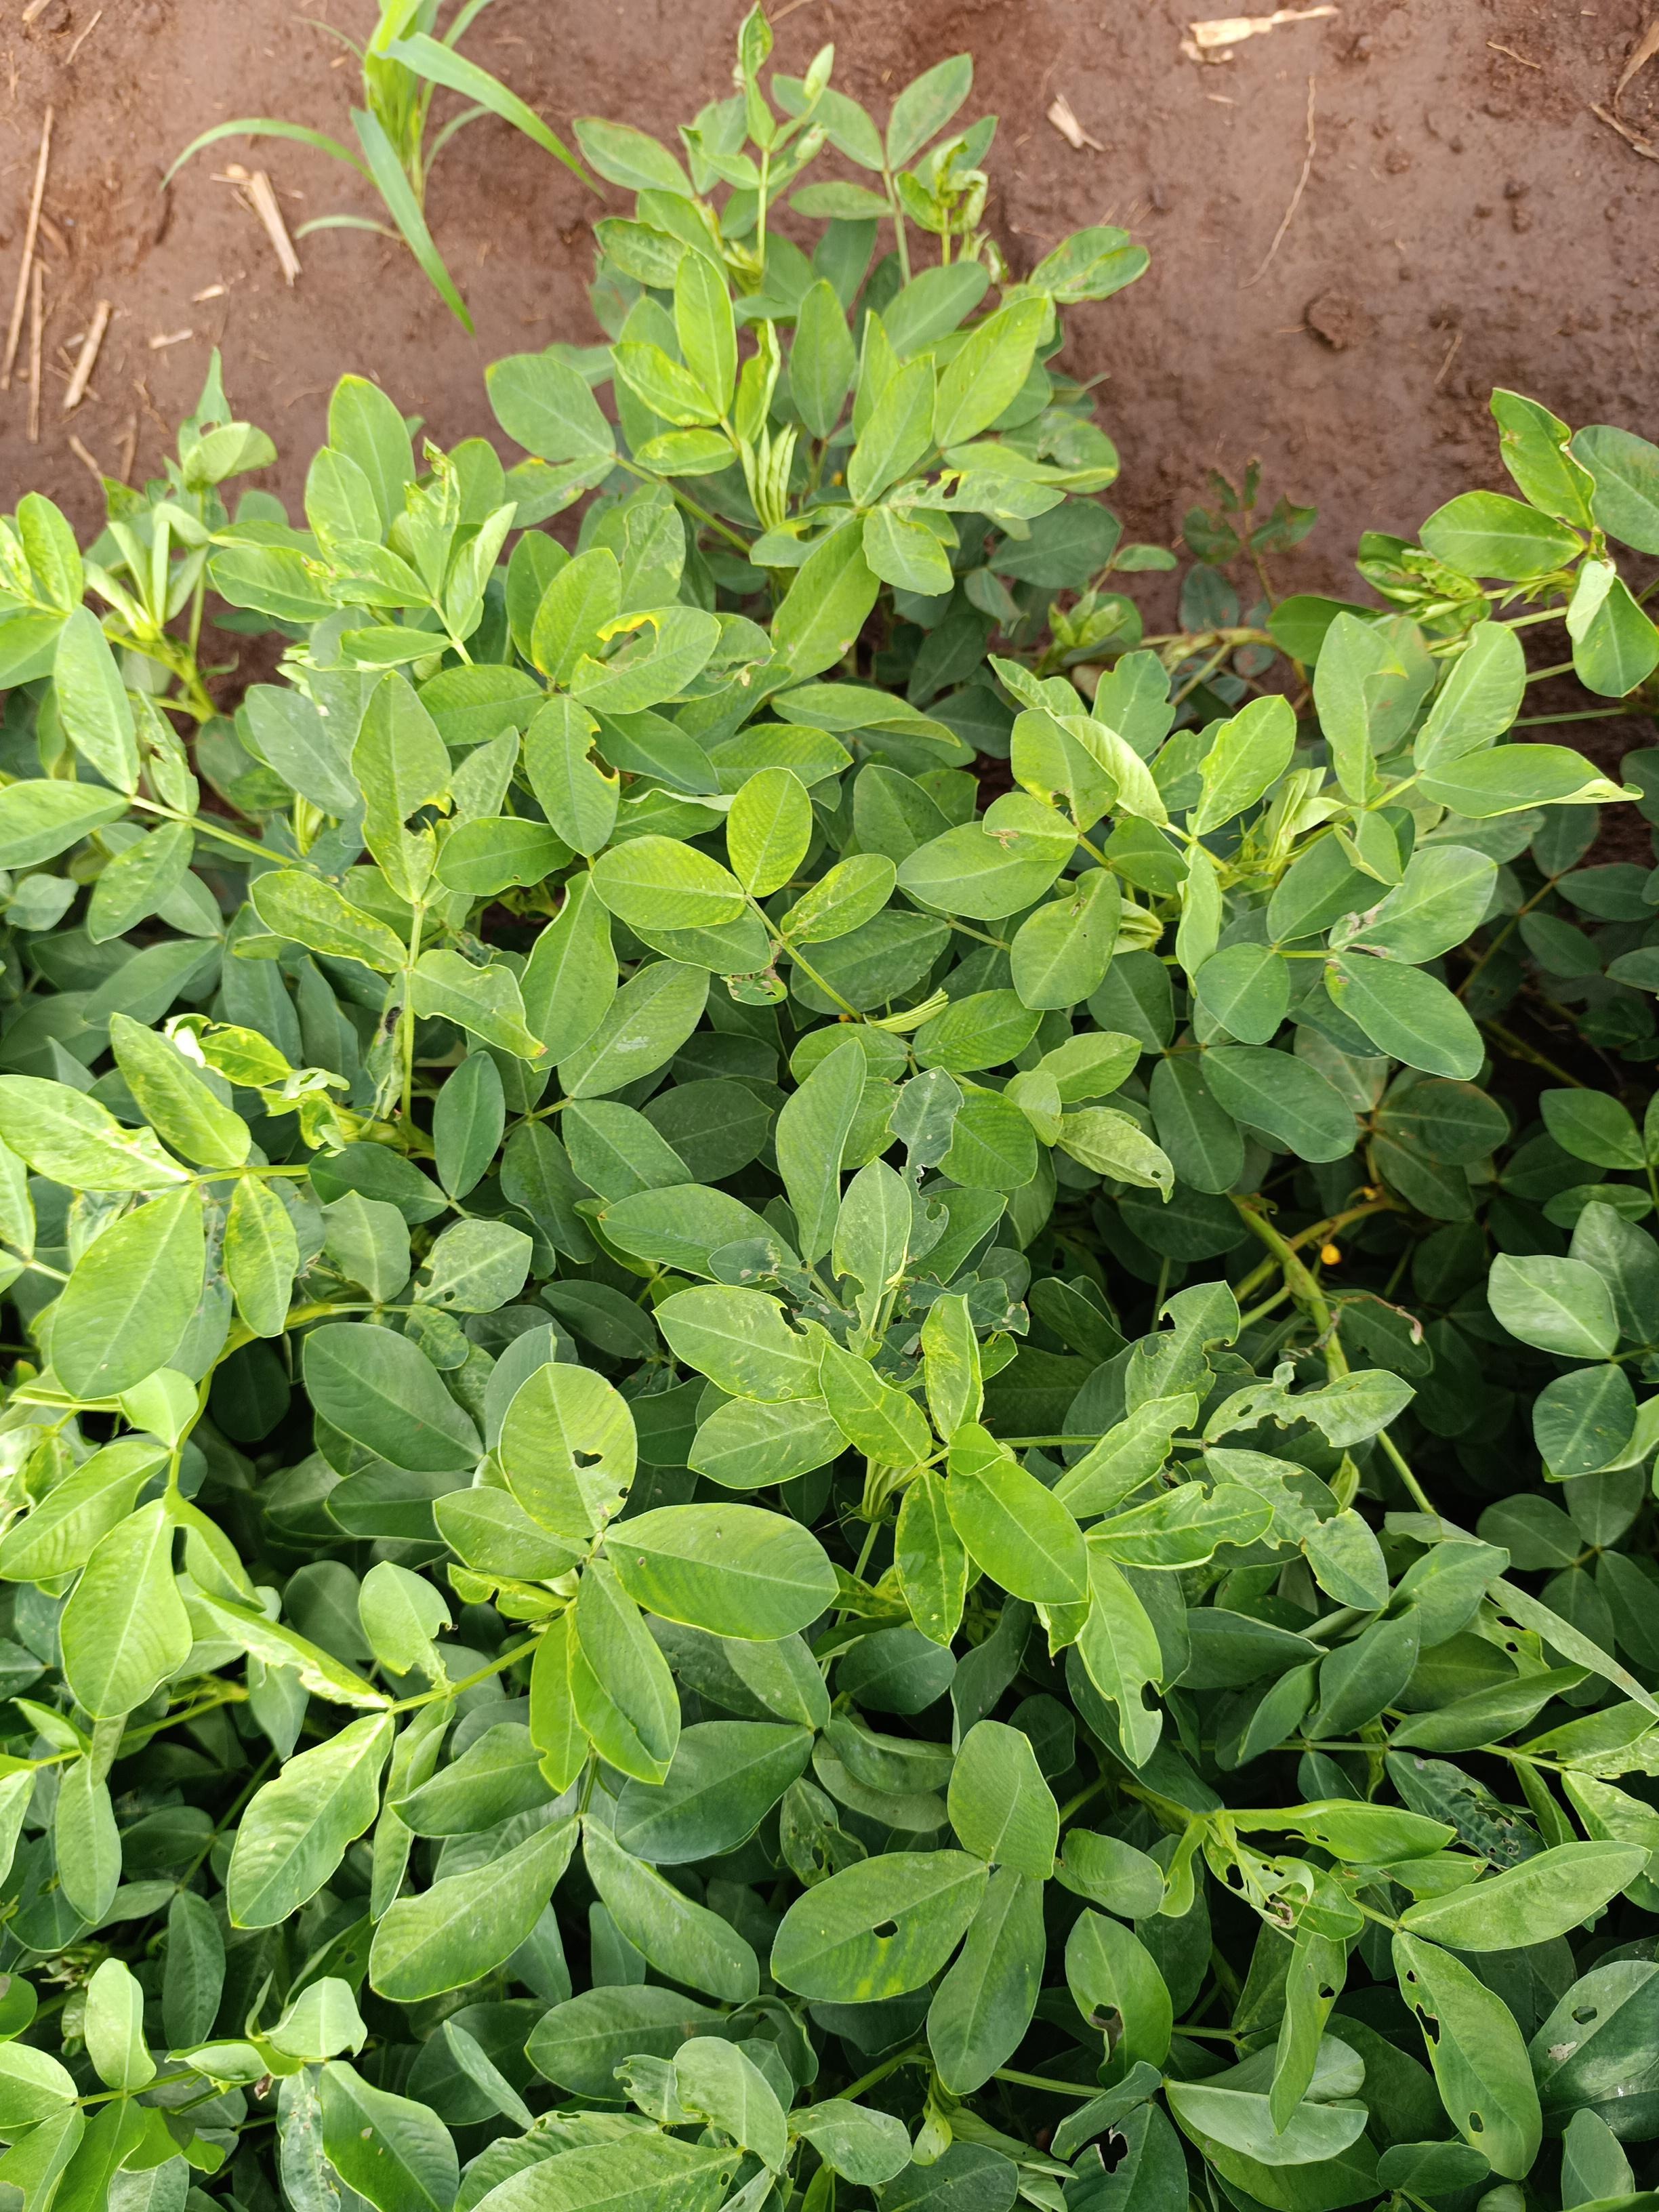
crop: groundnut
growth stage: flowering
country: Kenya
